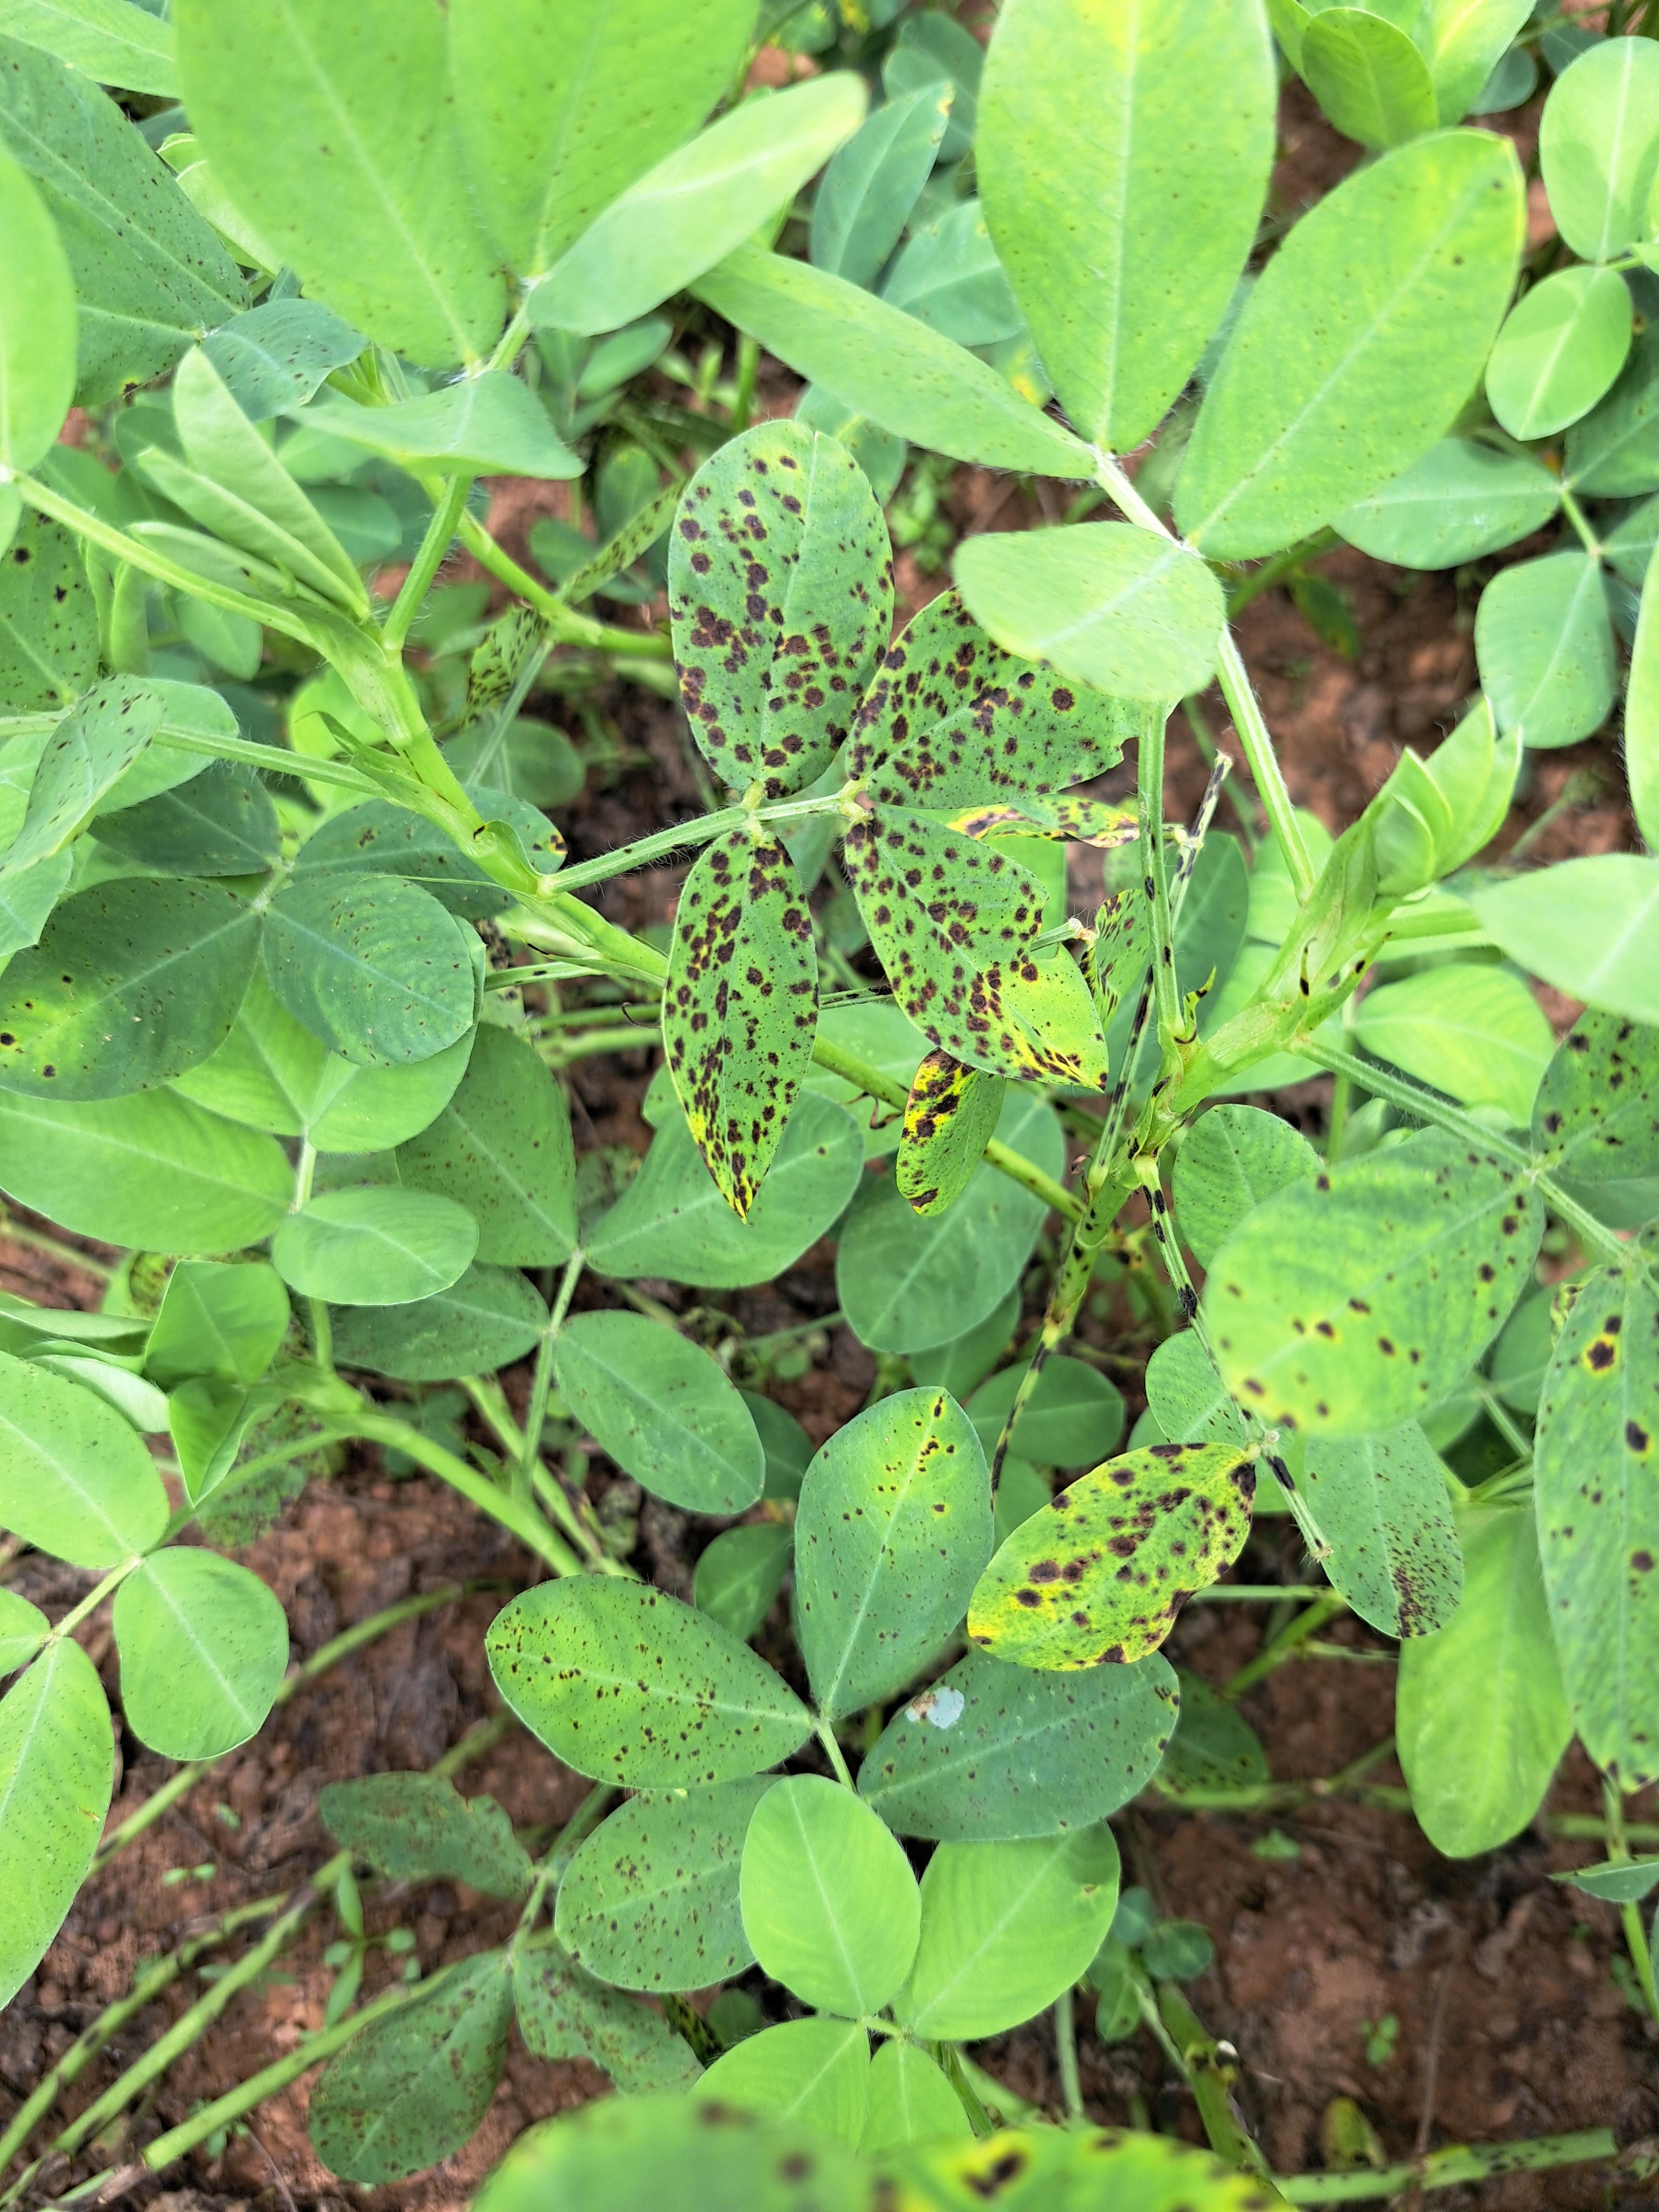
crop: groundnut
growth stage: development pod
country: Ghana
